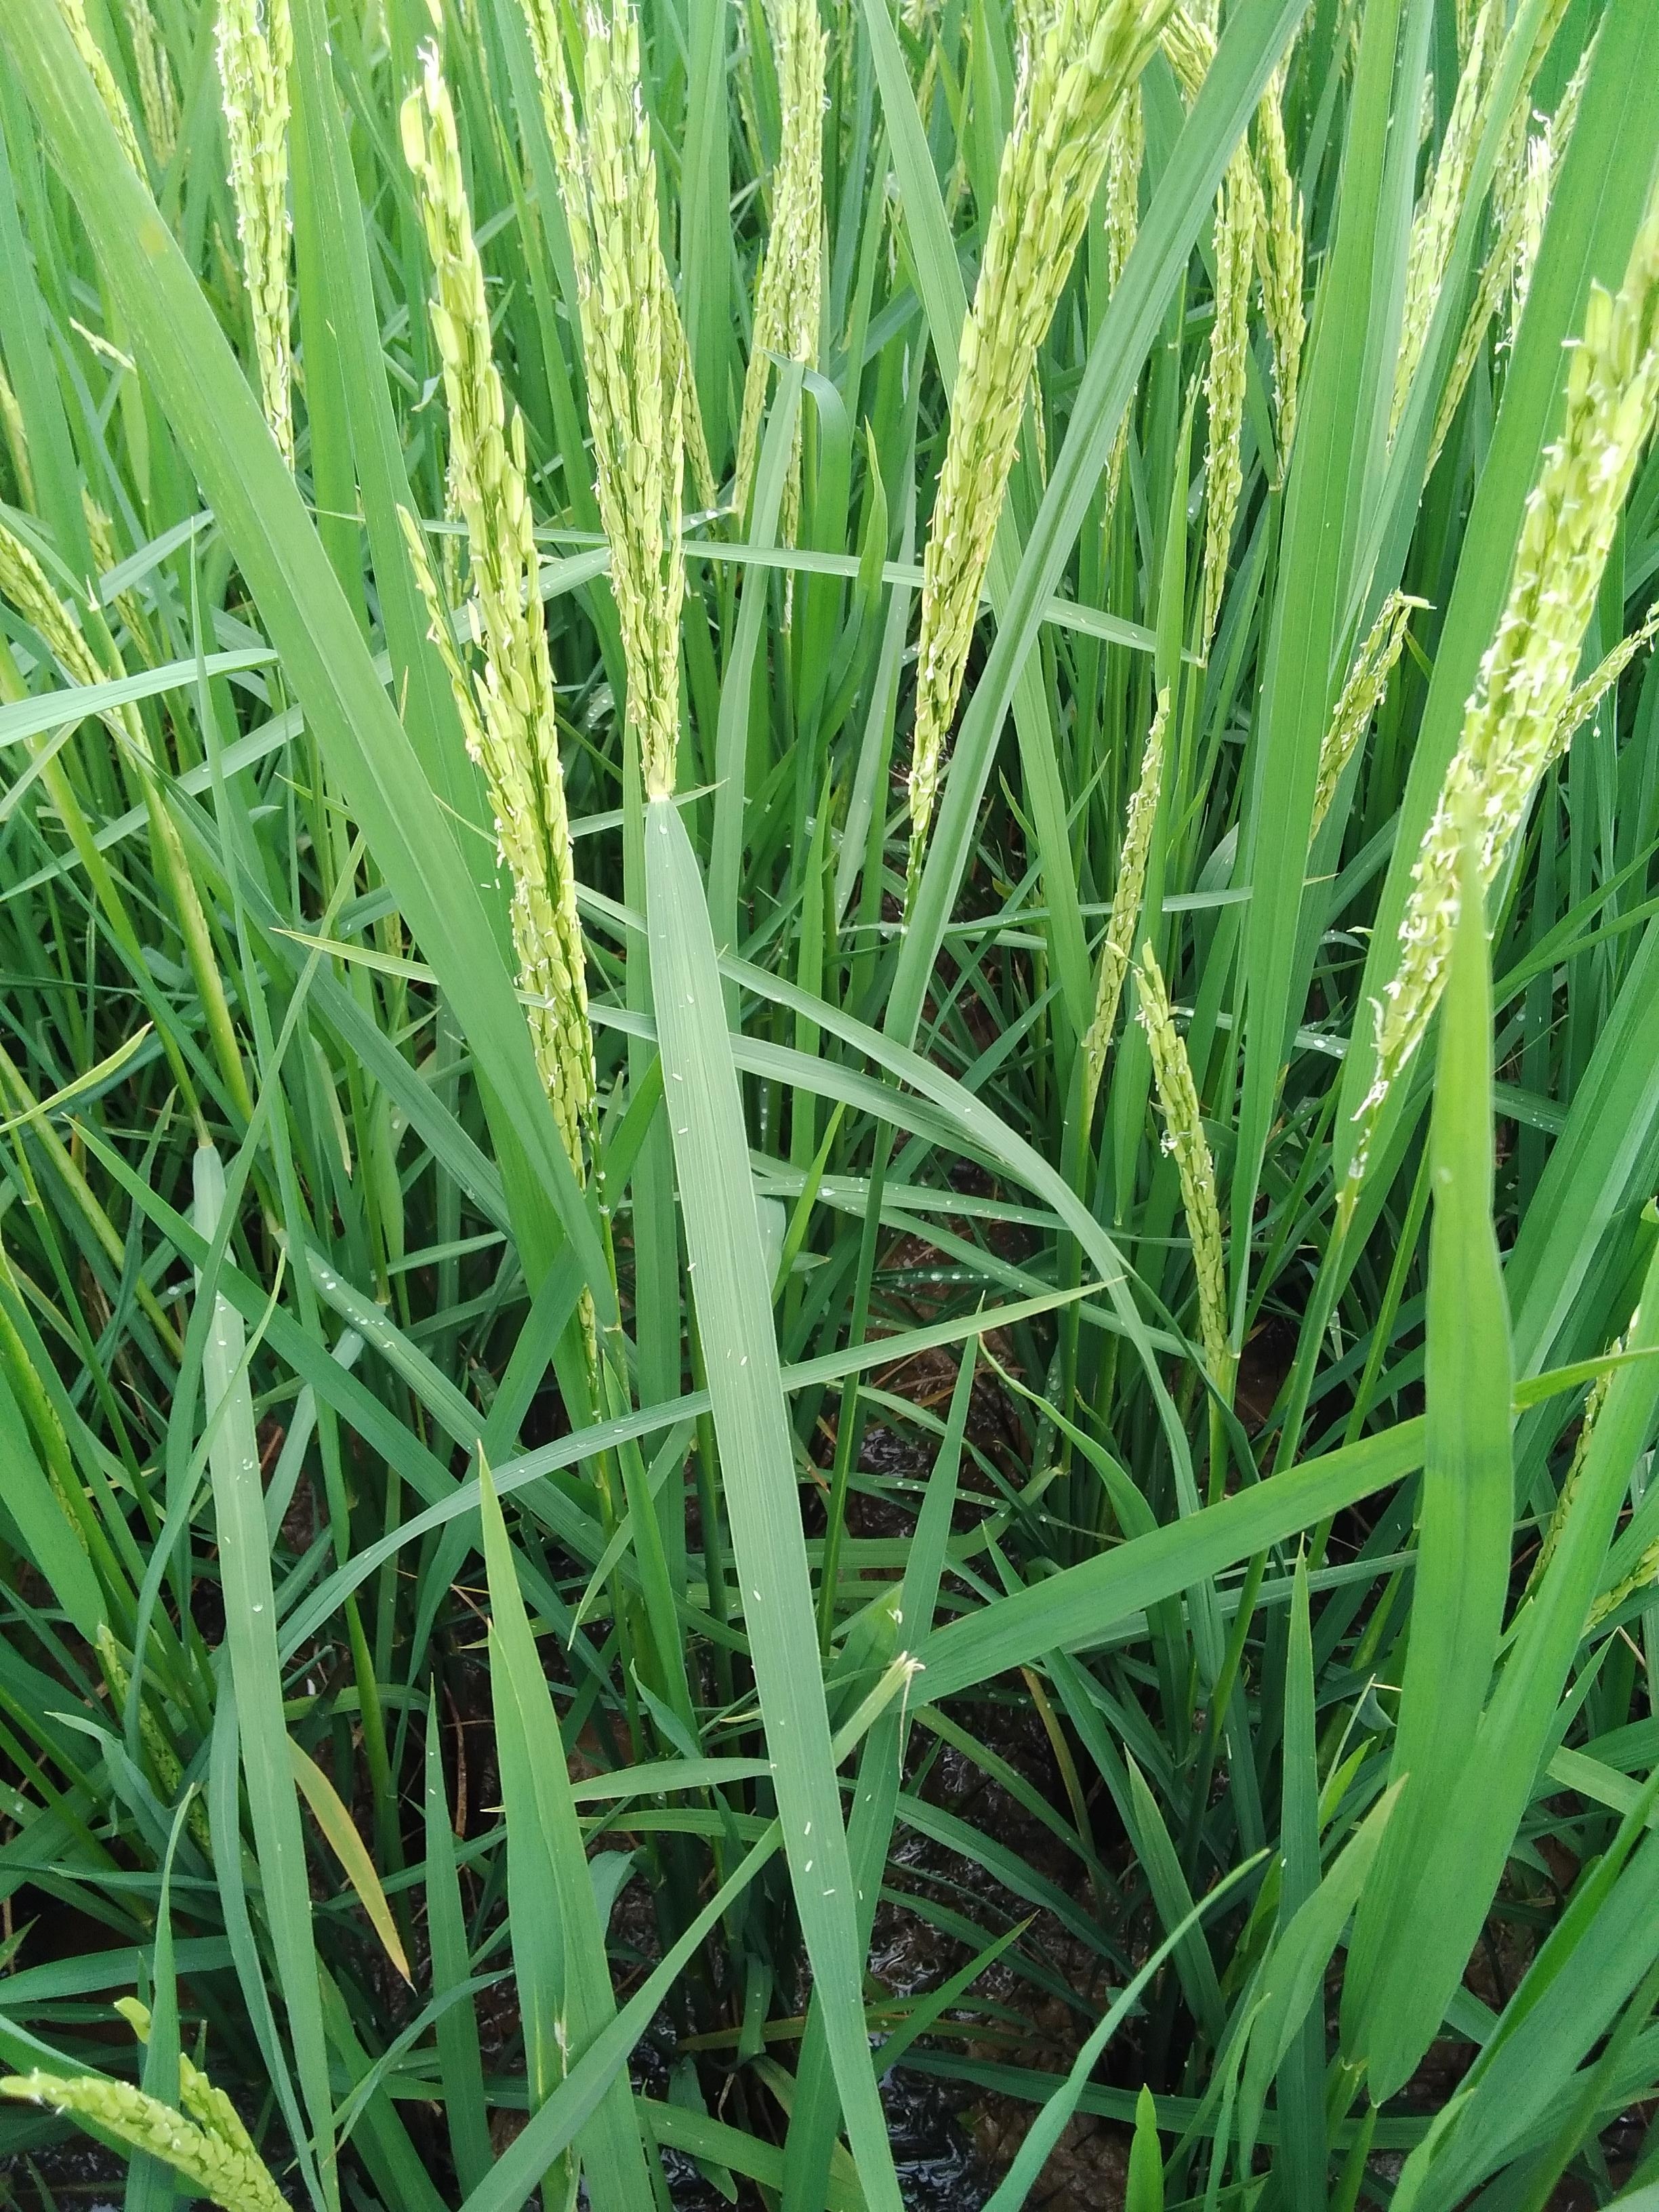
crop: rice
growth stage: flowering
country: Nigeria
